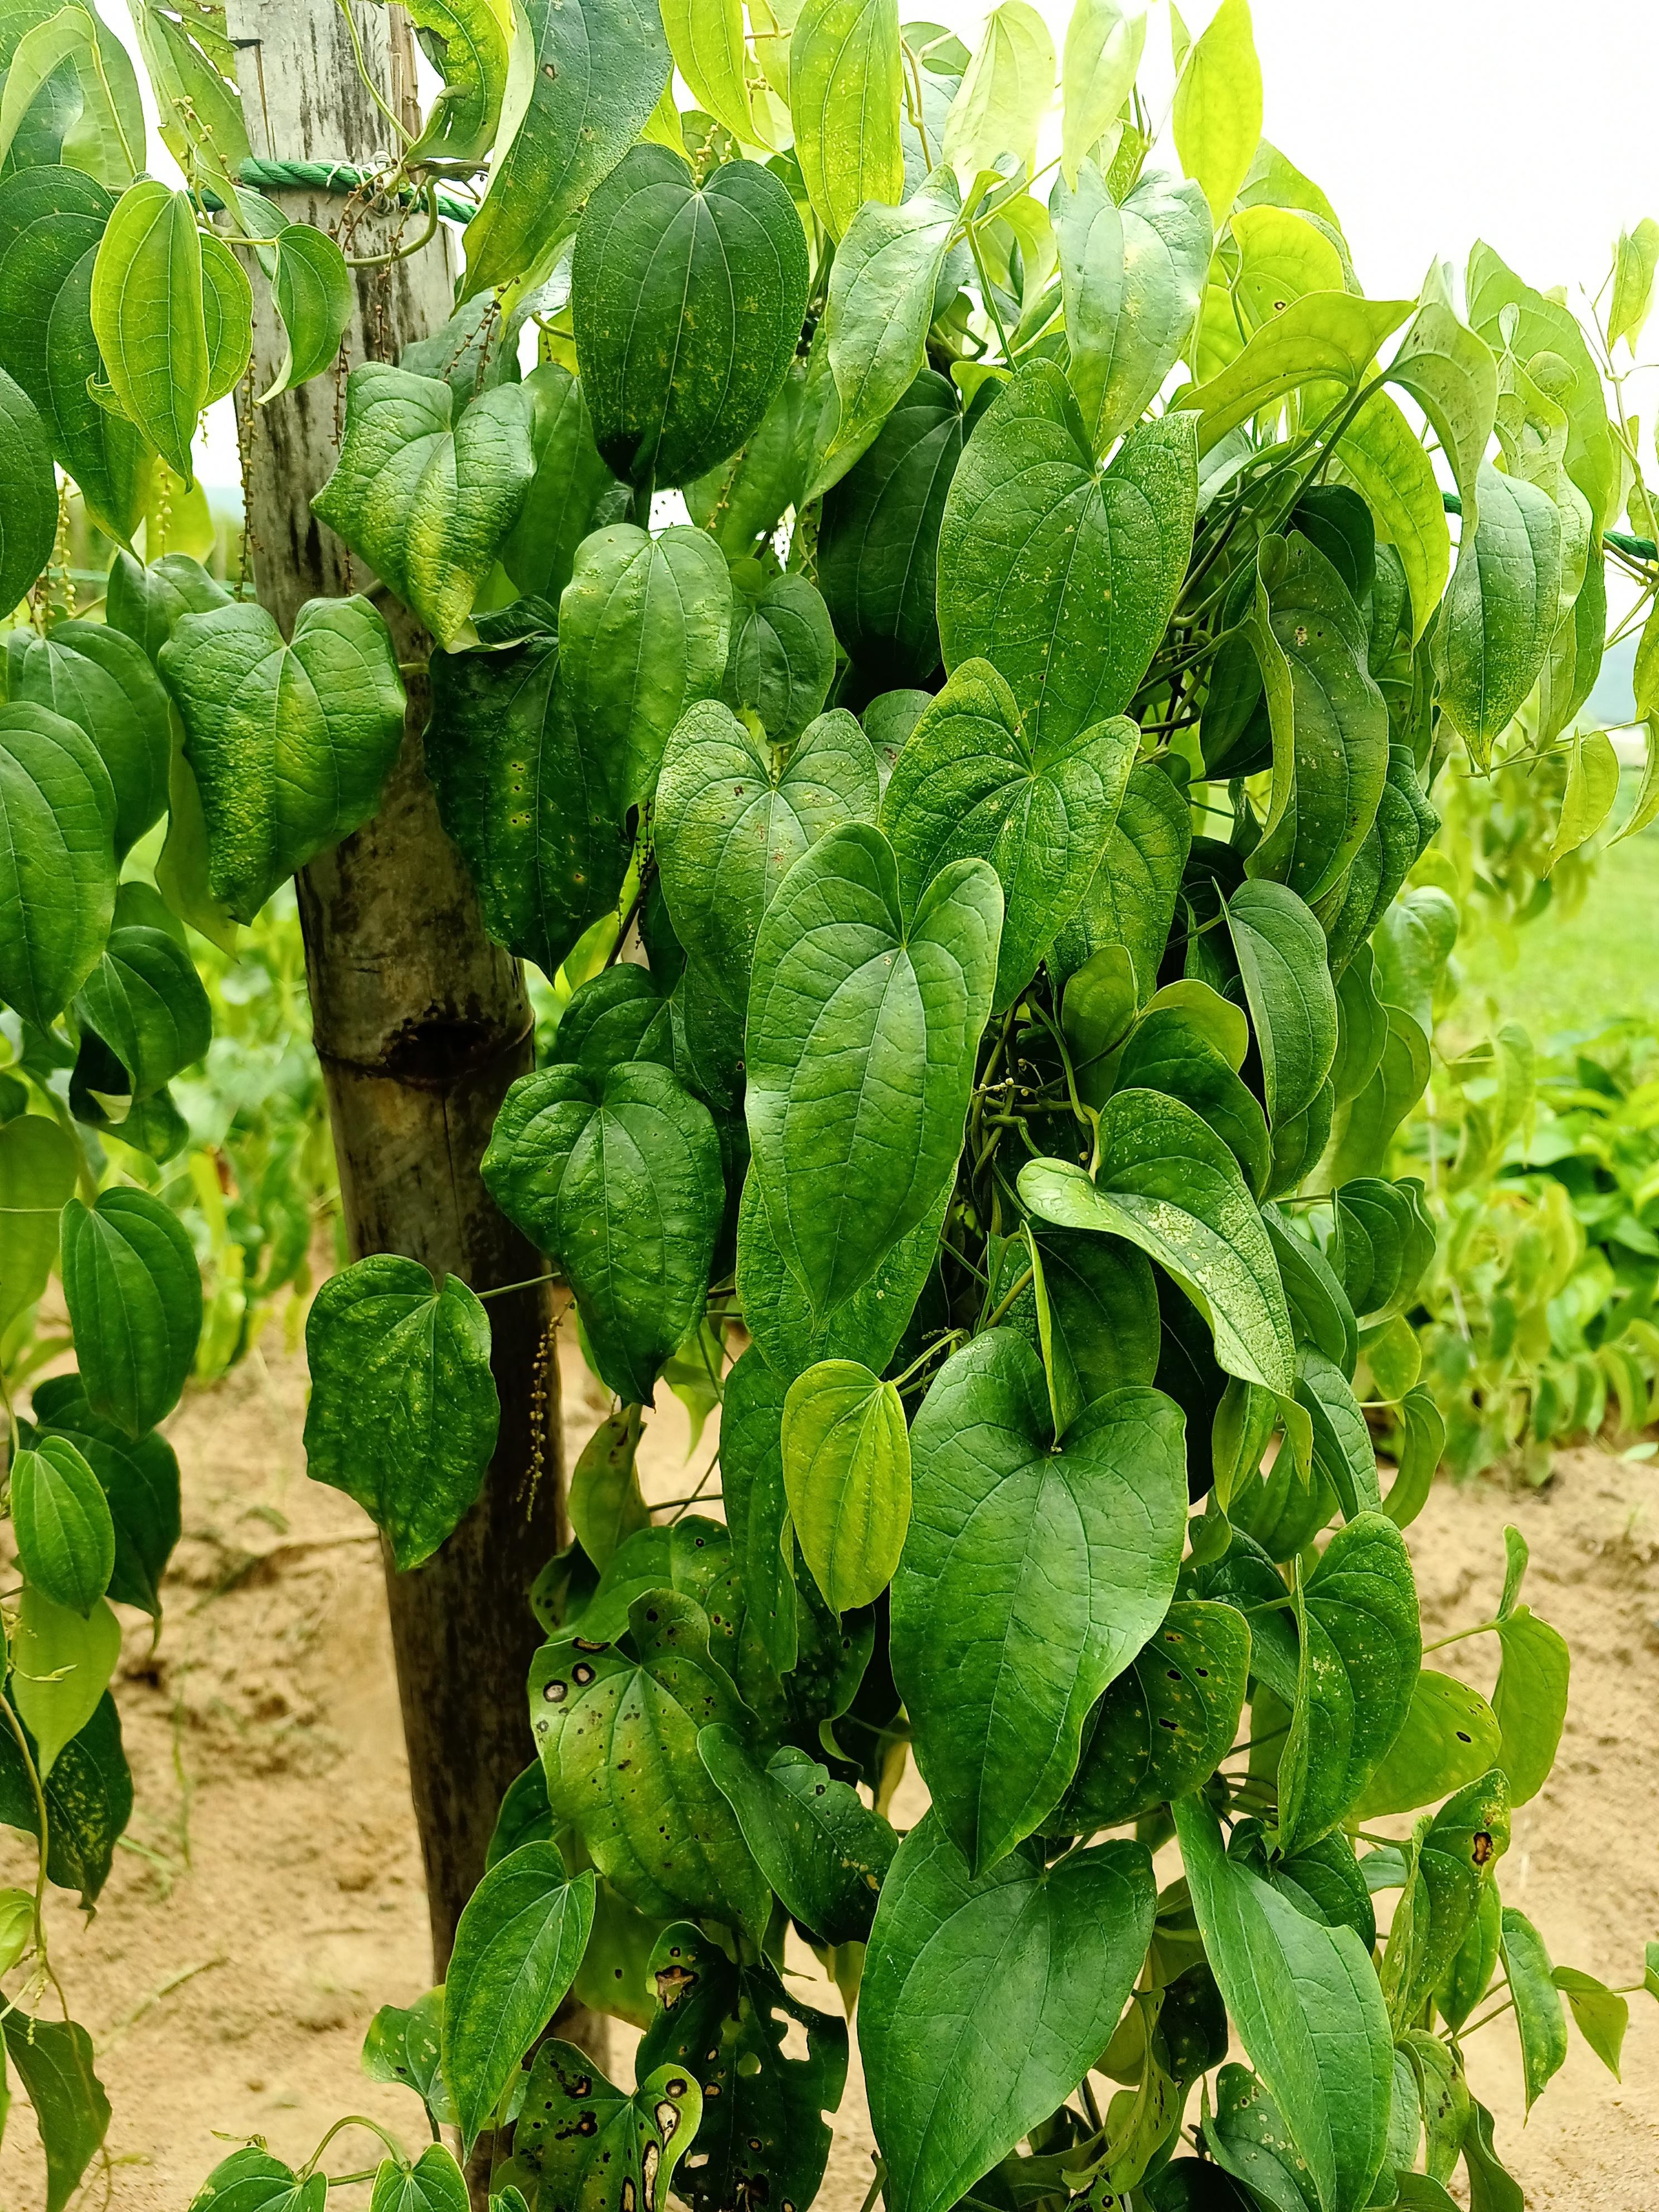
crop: yam
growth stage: vegetative
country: Nigeria
